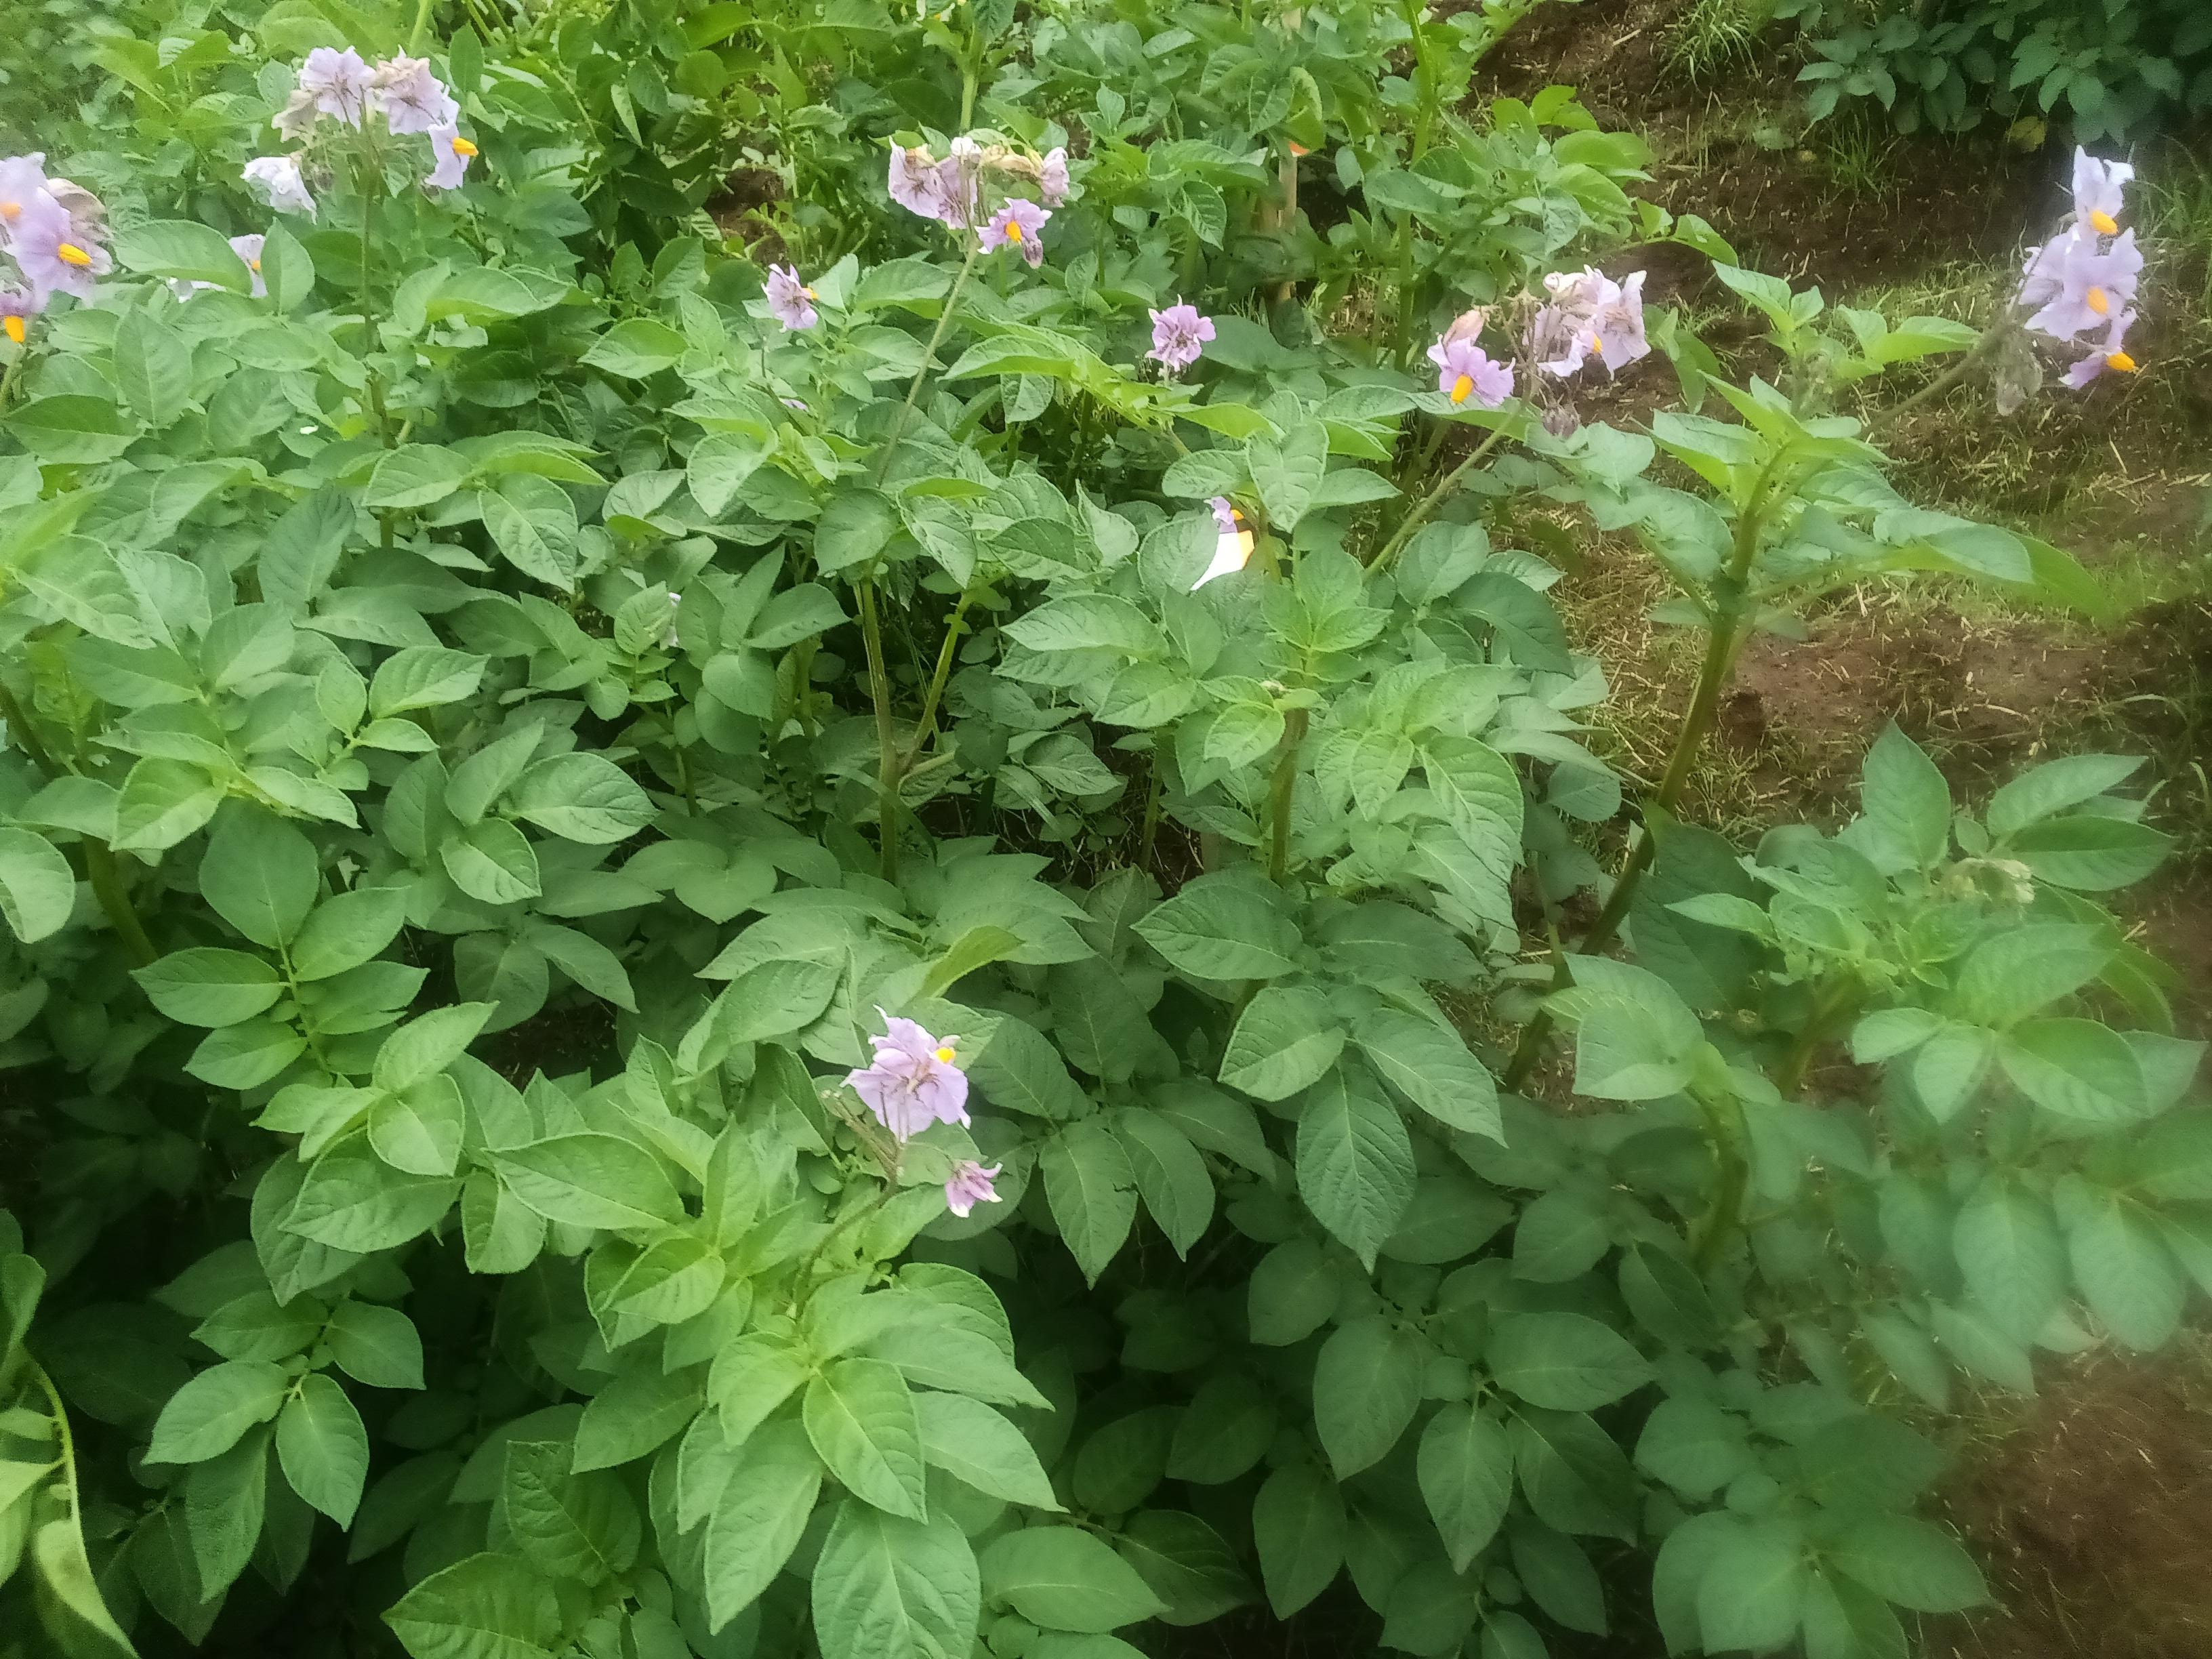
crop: potato
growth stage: flowering
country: Kenya
